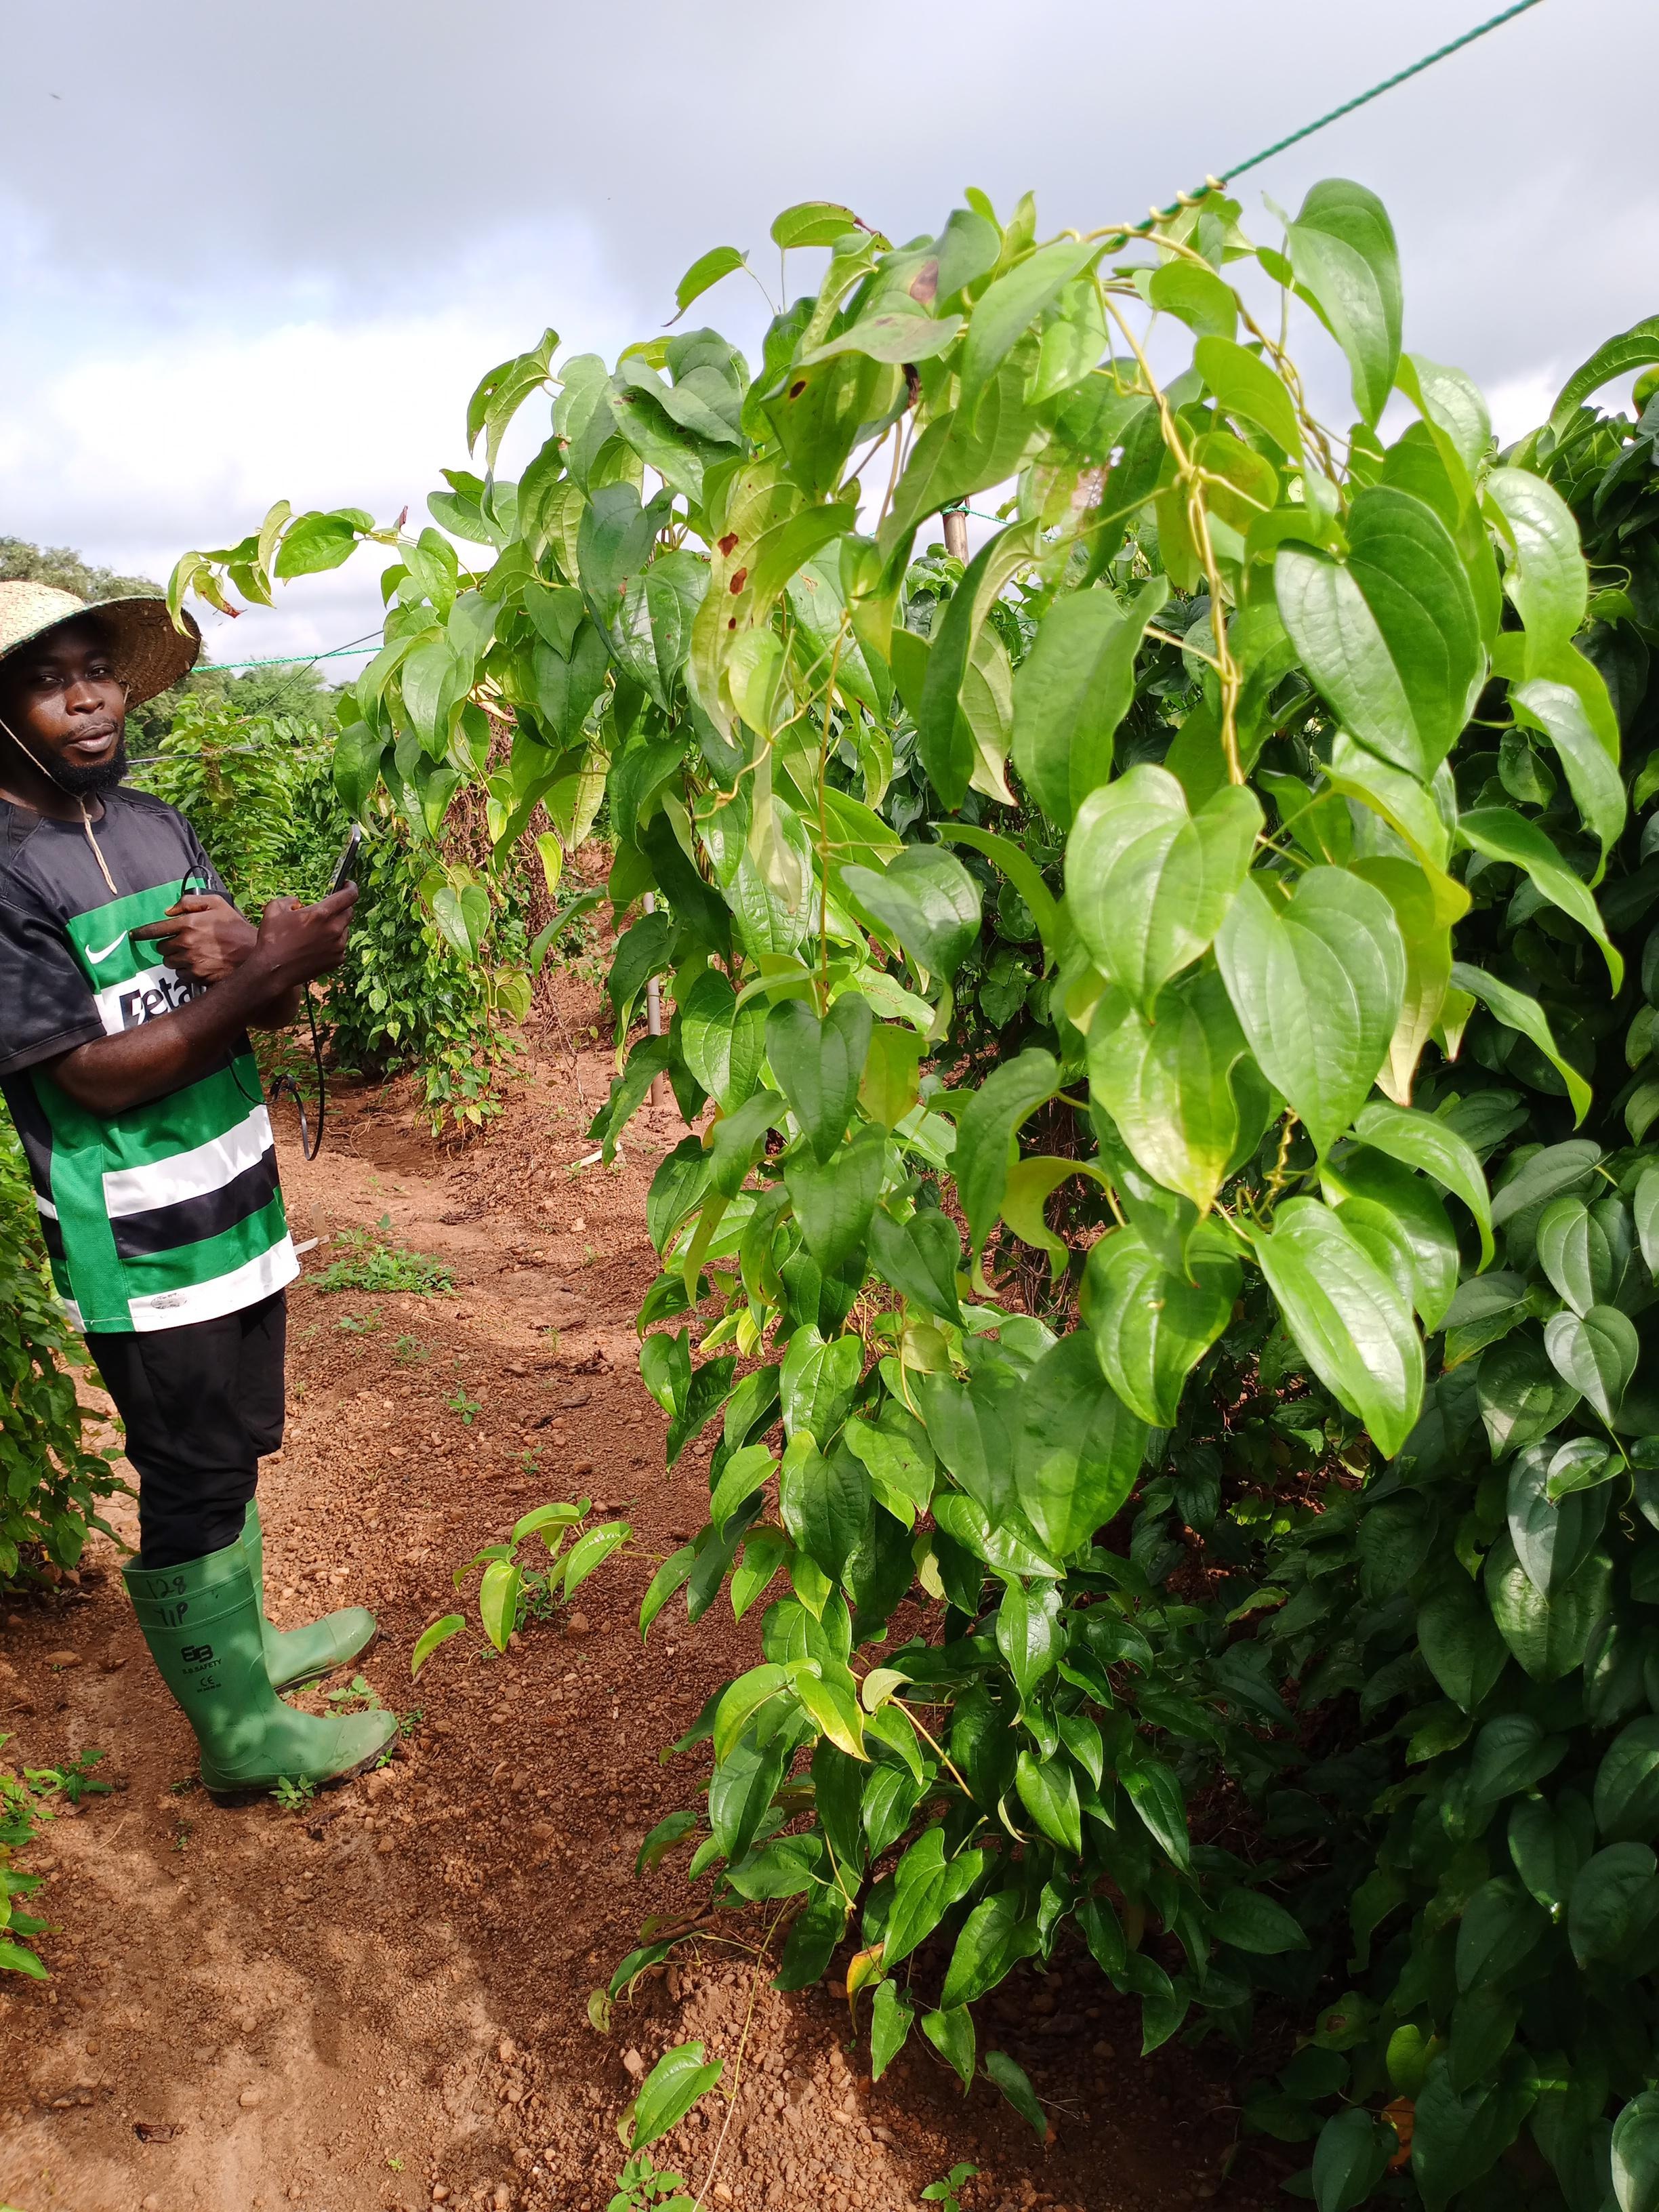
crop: yam
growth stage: vegetative
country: Nigeria
